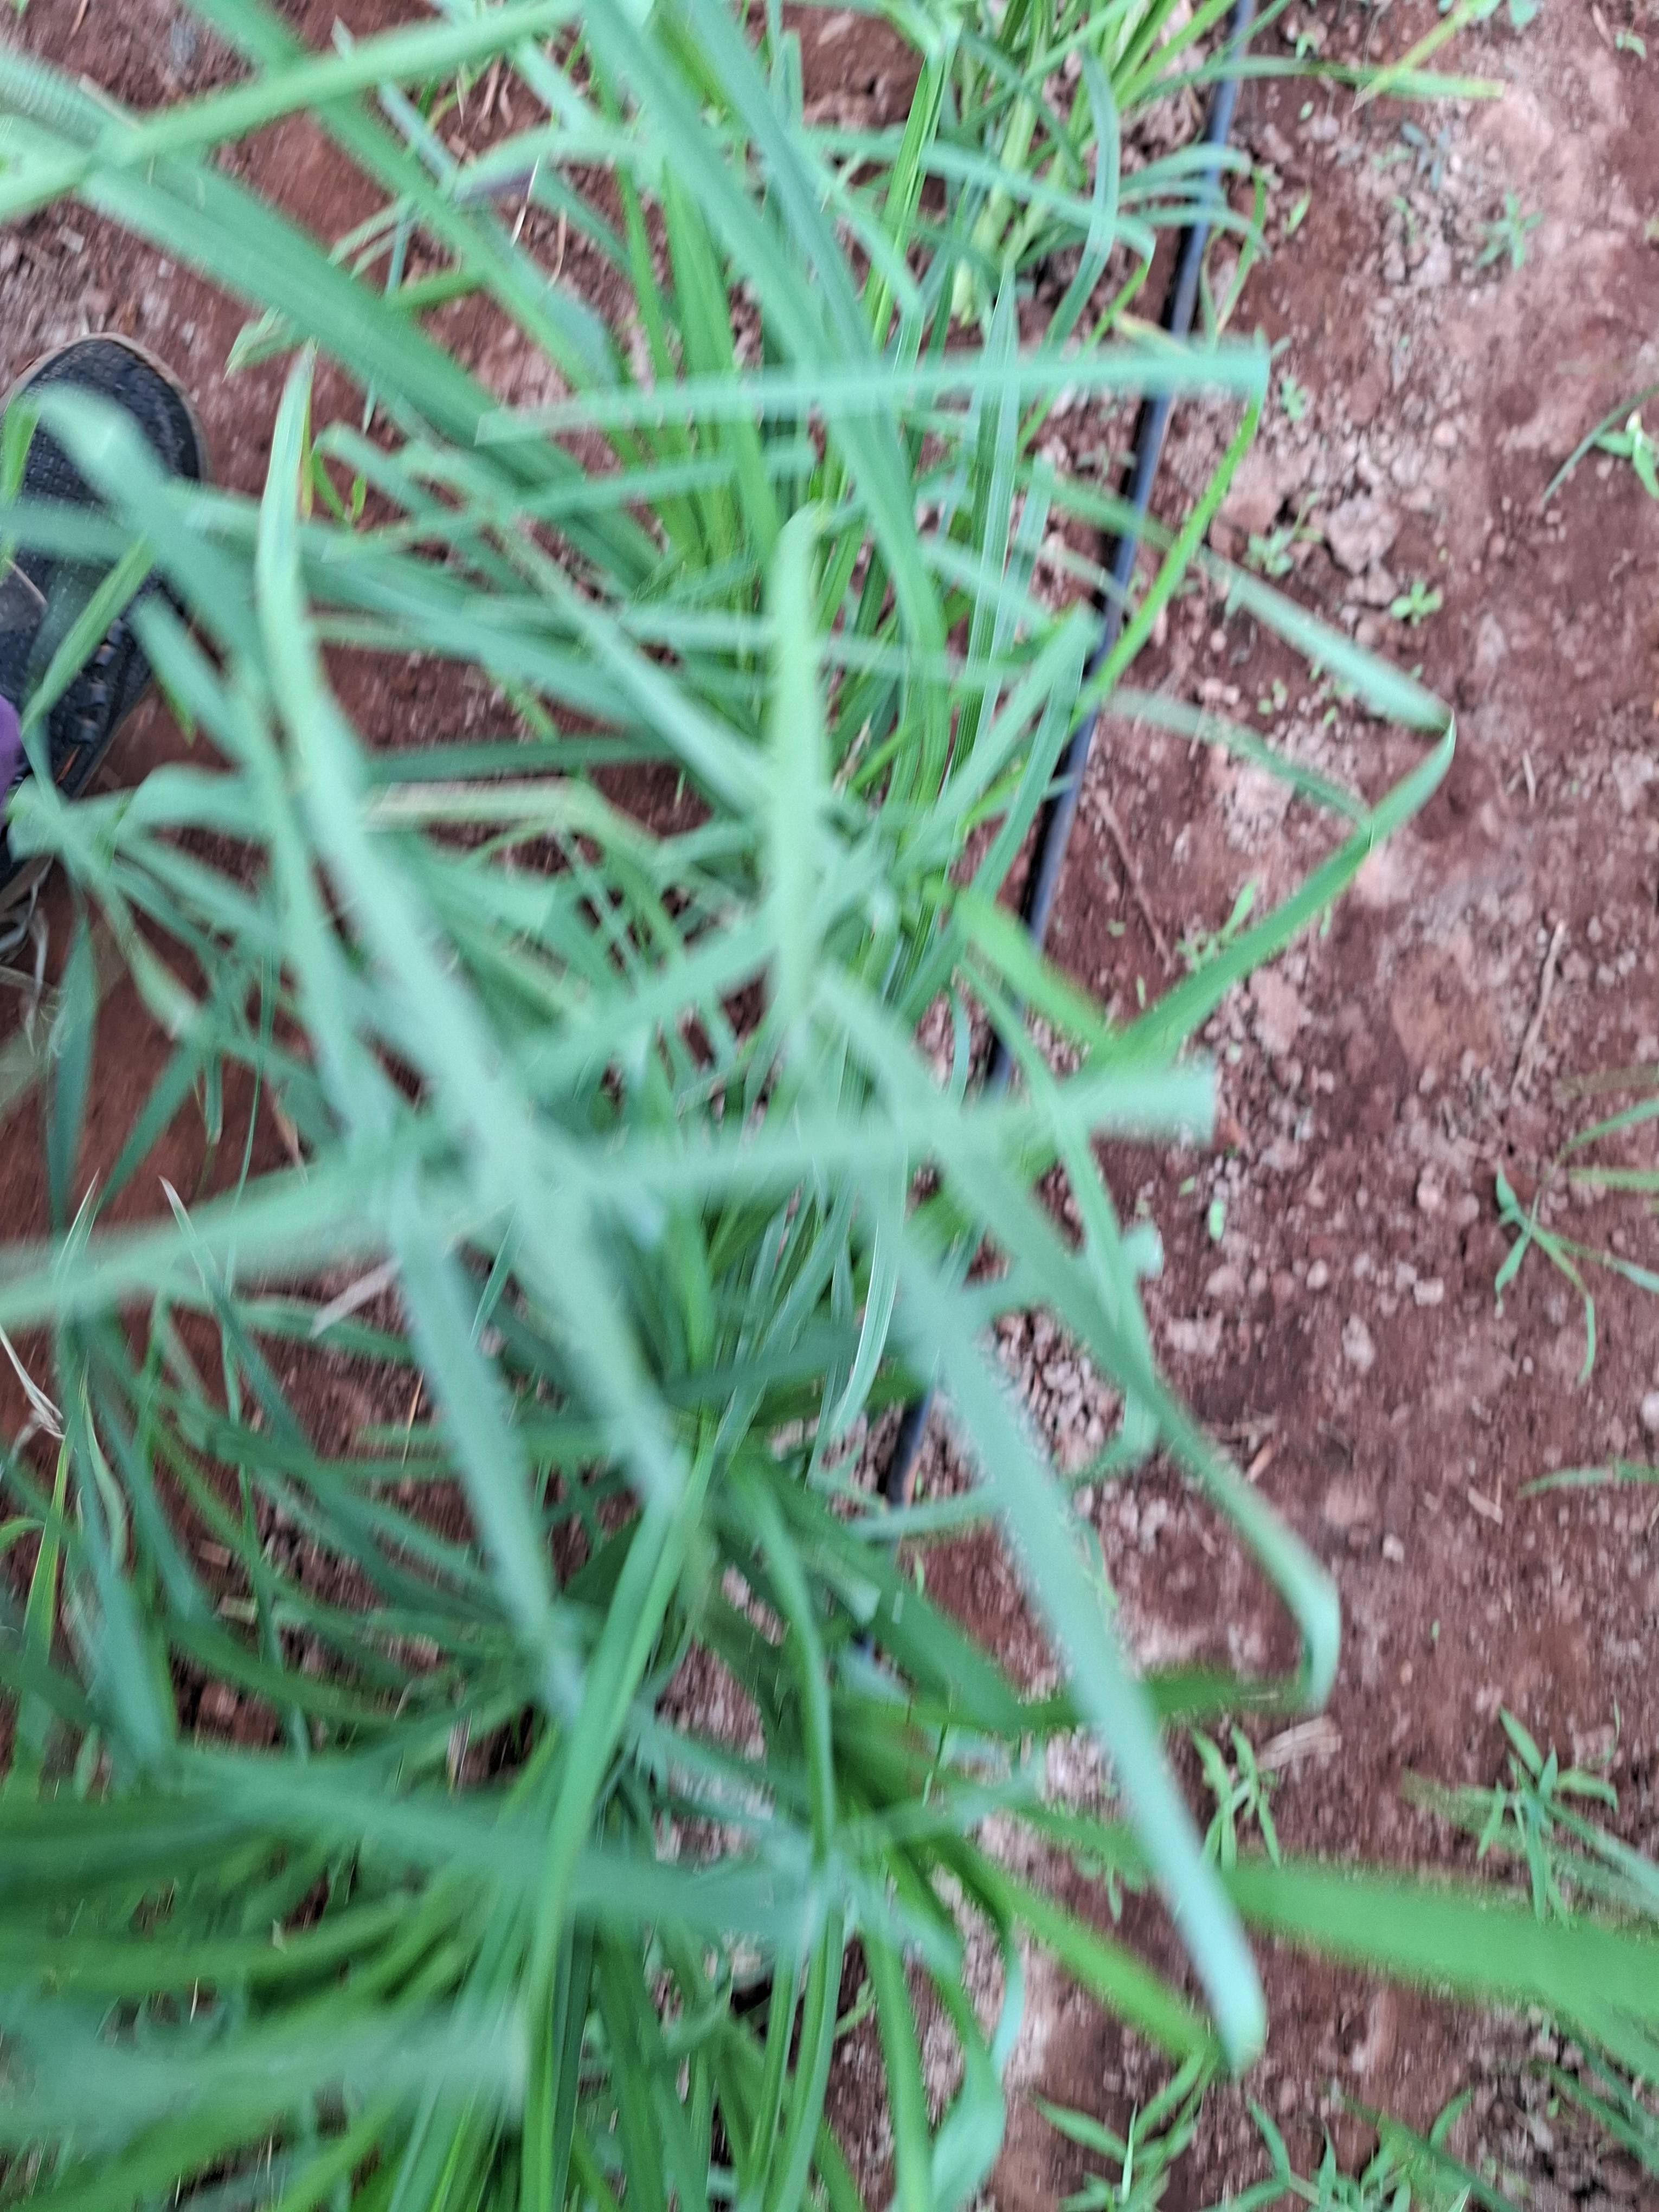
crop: finger millet
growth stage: vegetative
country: Kenya
